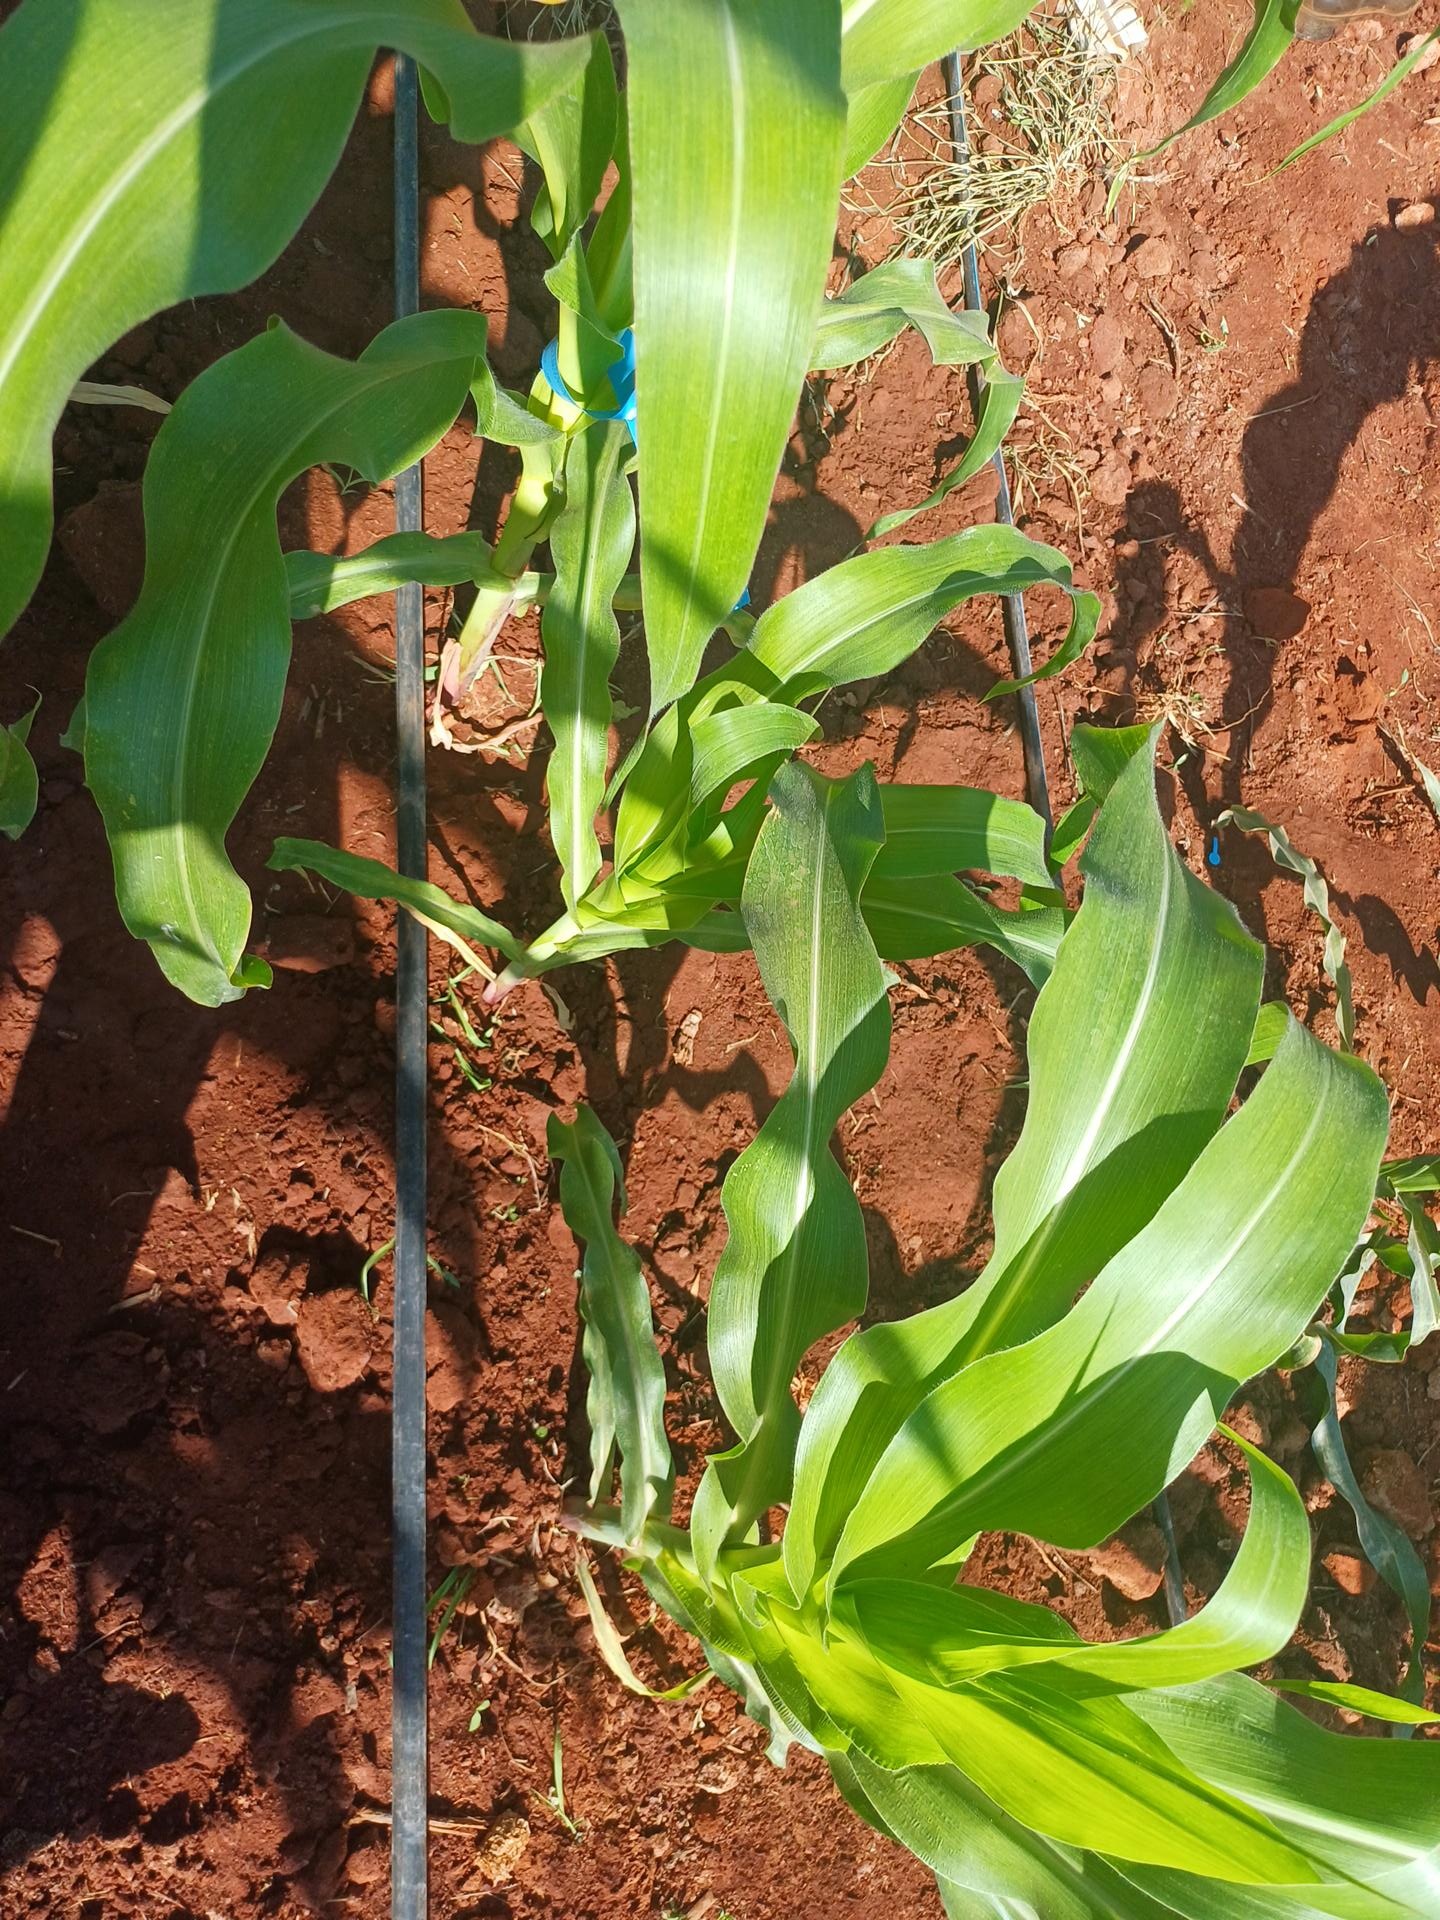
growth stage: vegetative
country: Kenya
